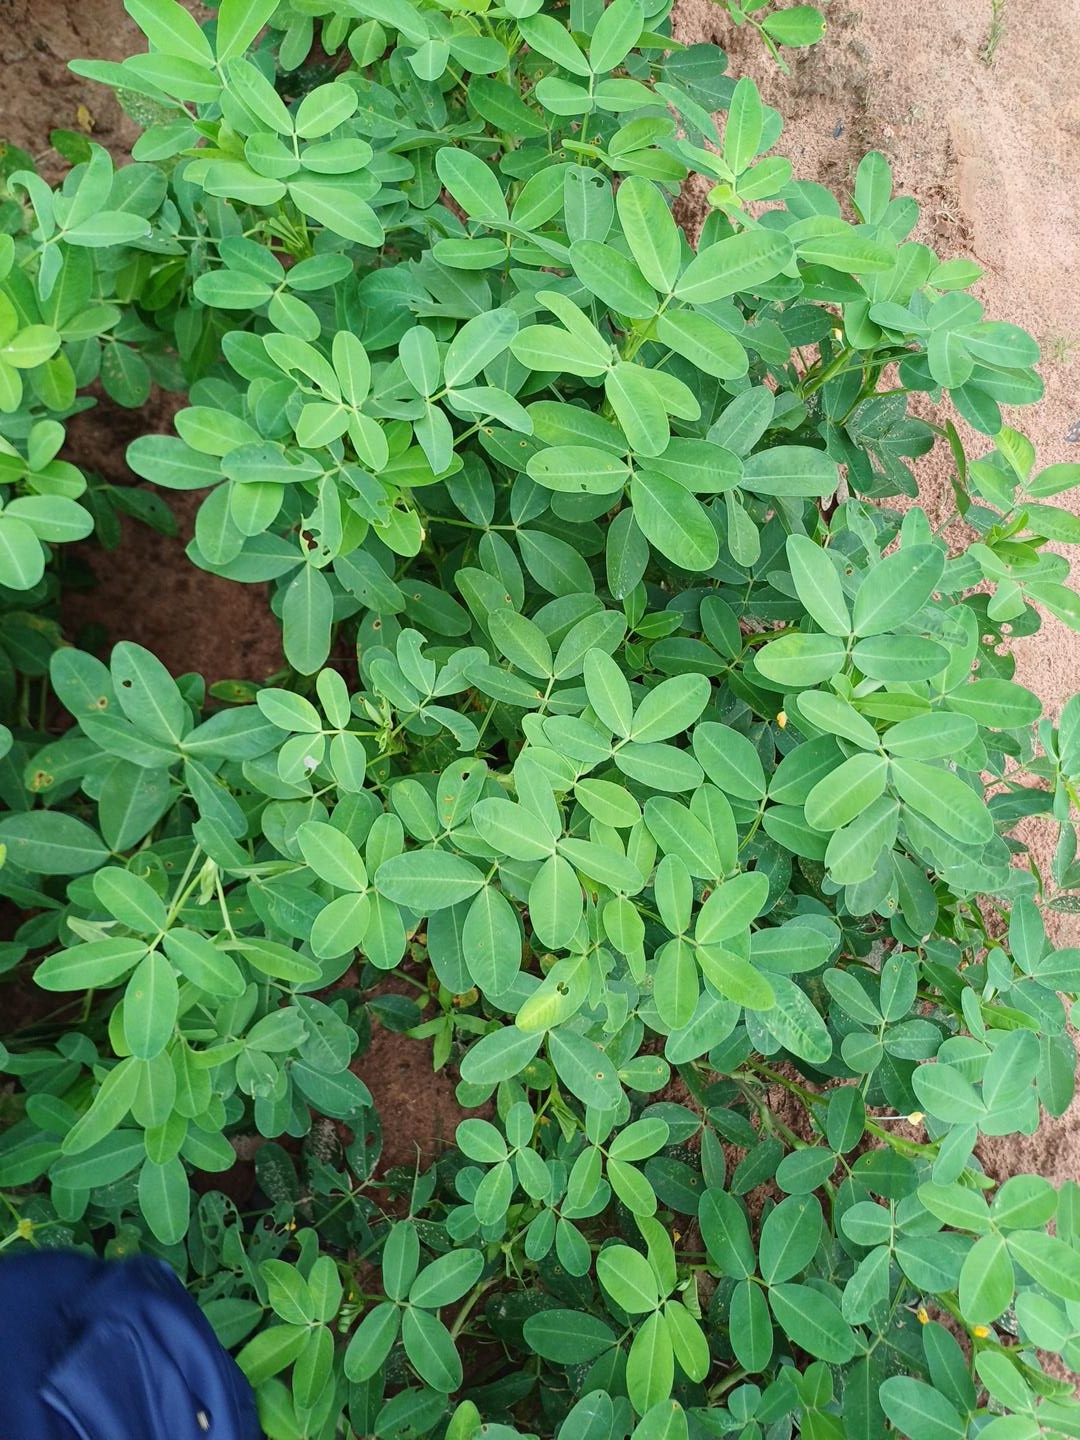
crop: groundnut
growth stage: flowering
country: Senegal
